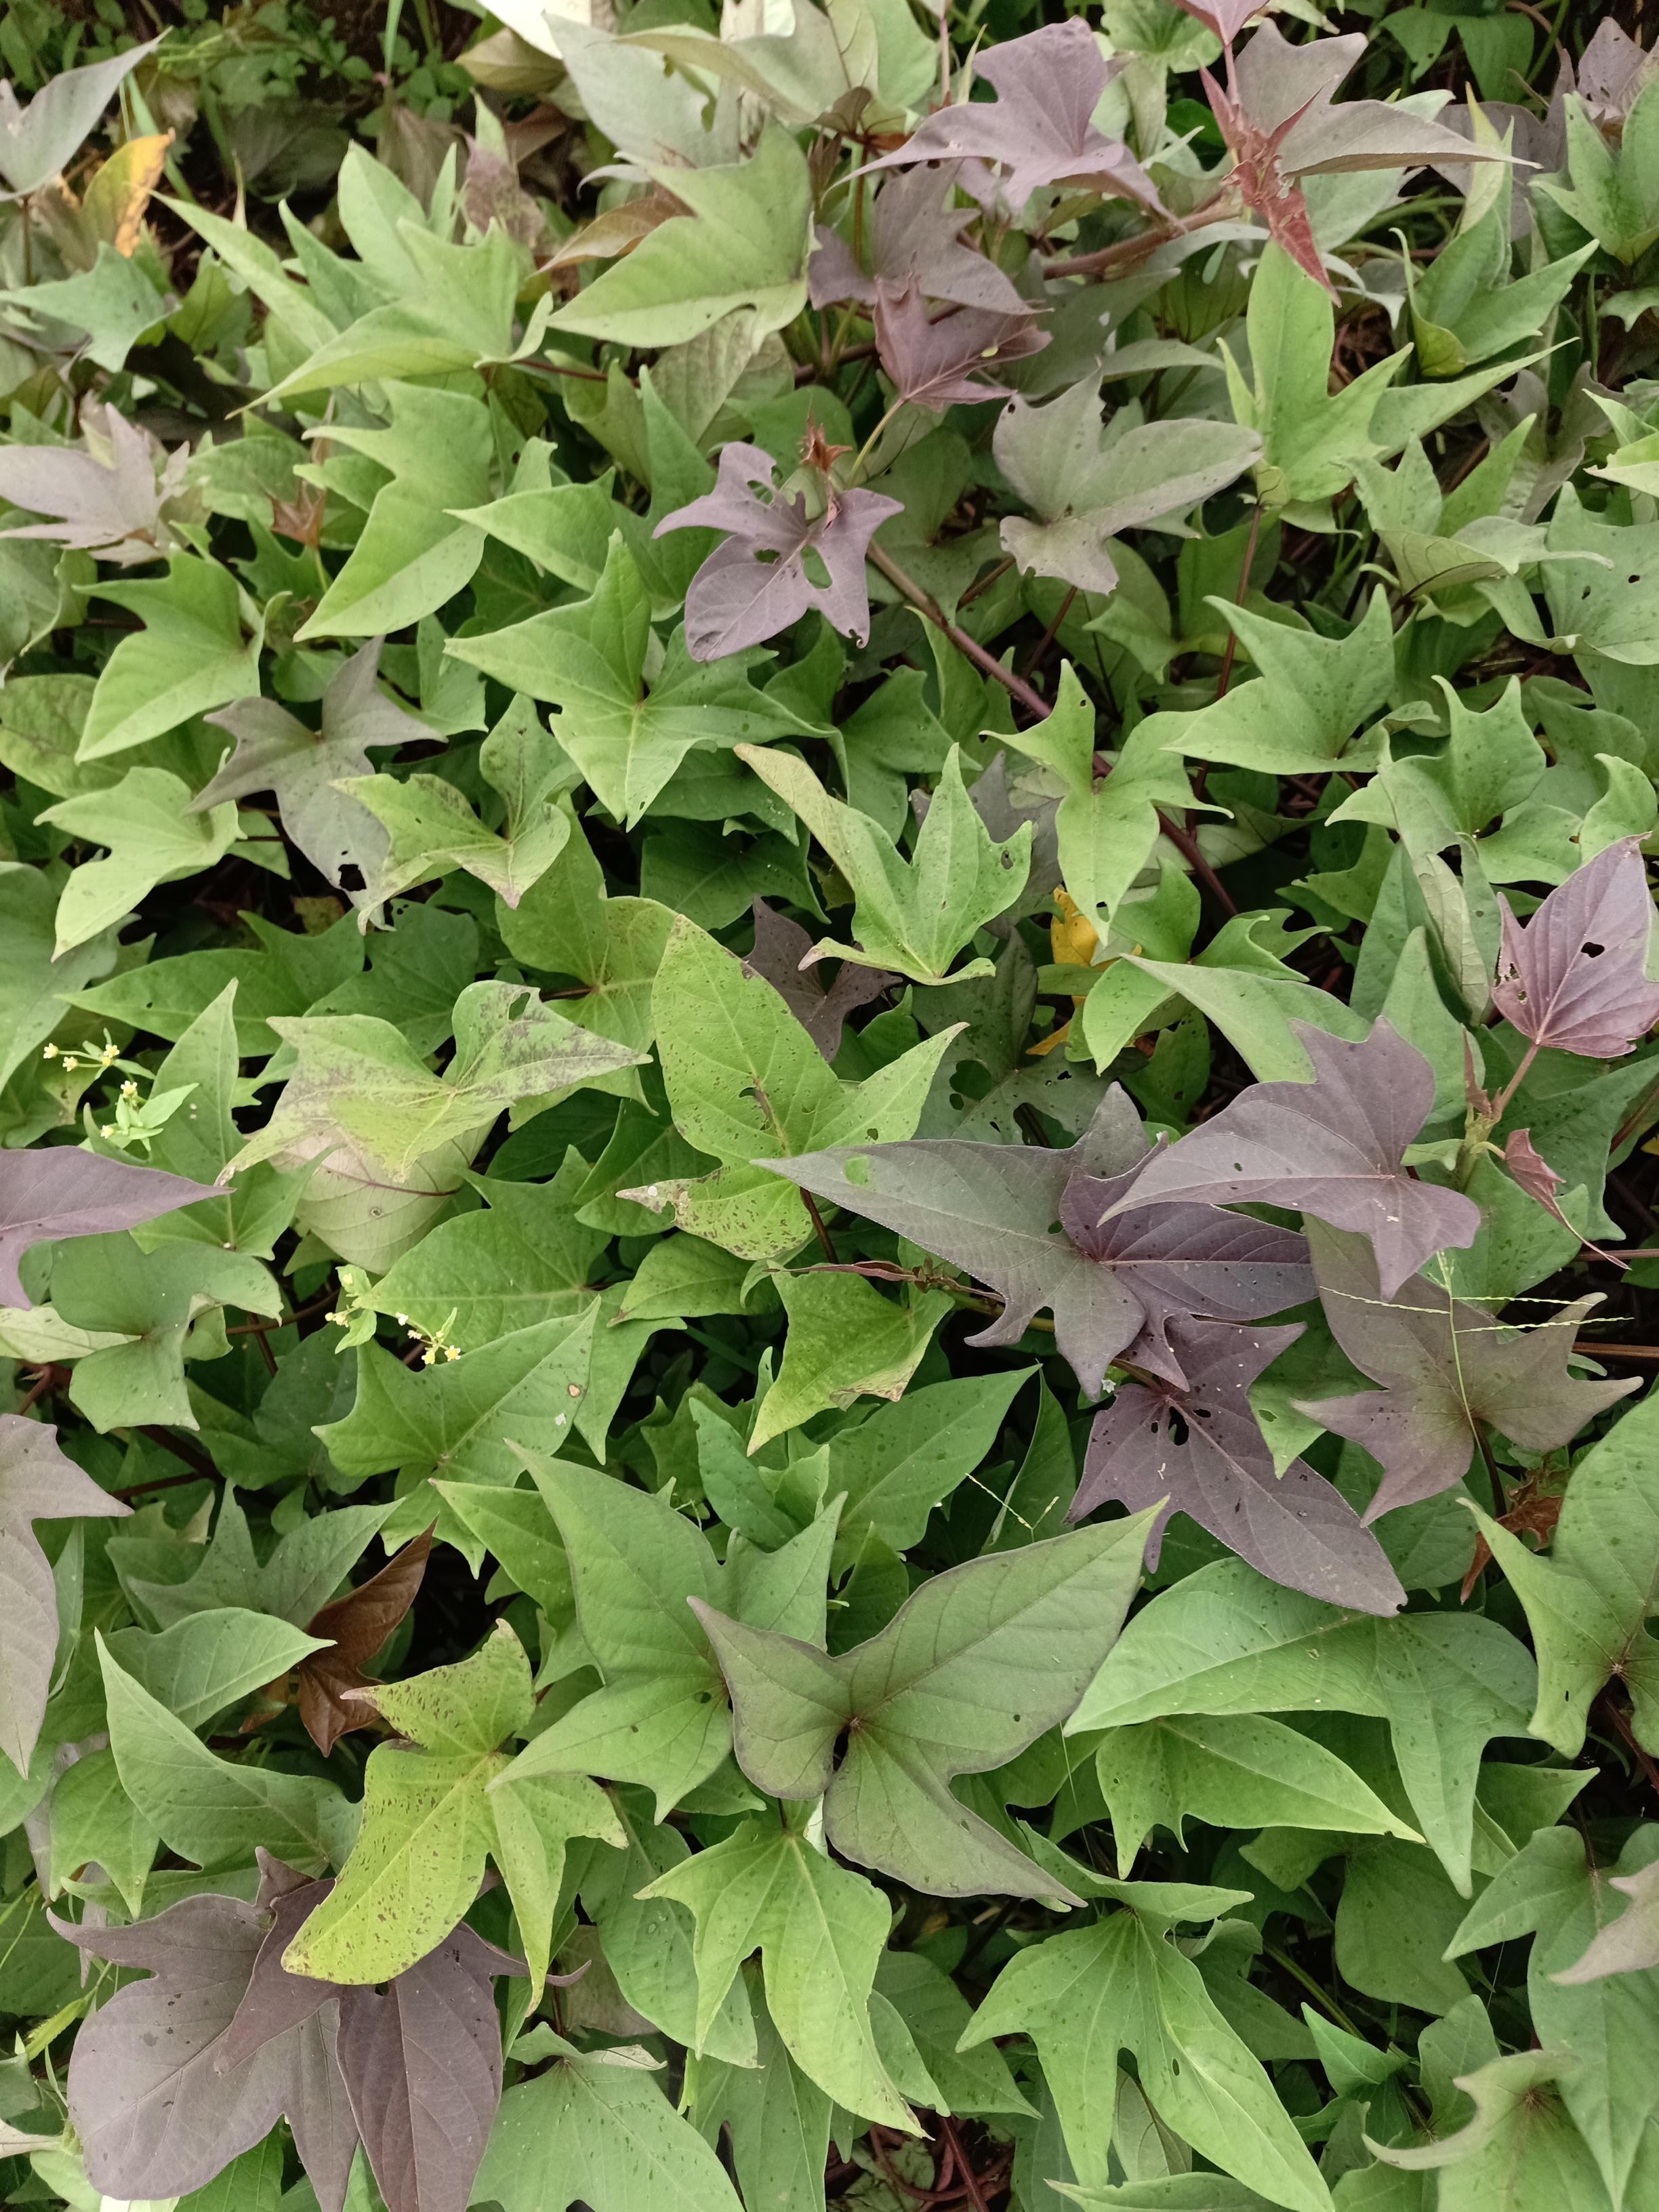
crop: pearl millet
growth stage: heading tuber
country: Tanzania
